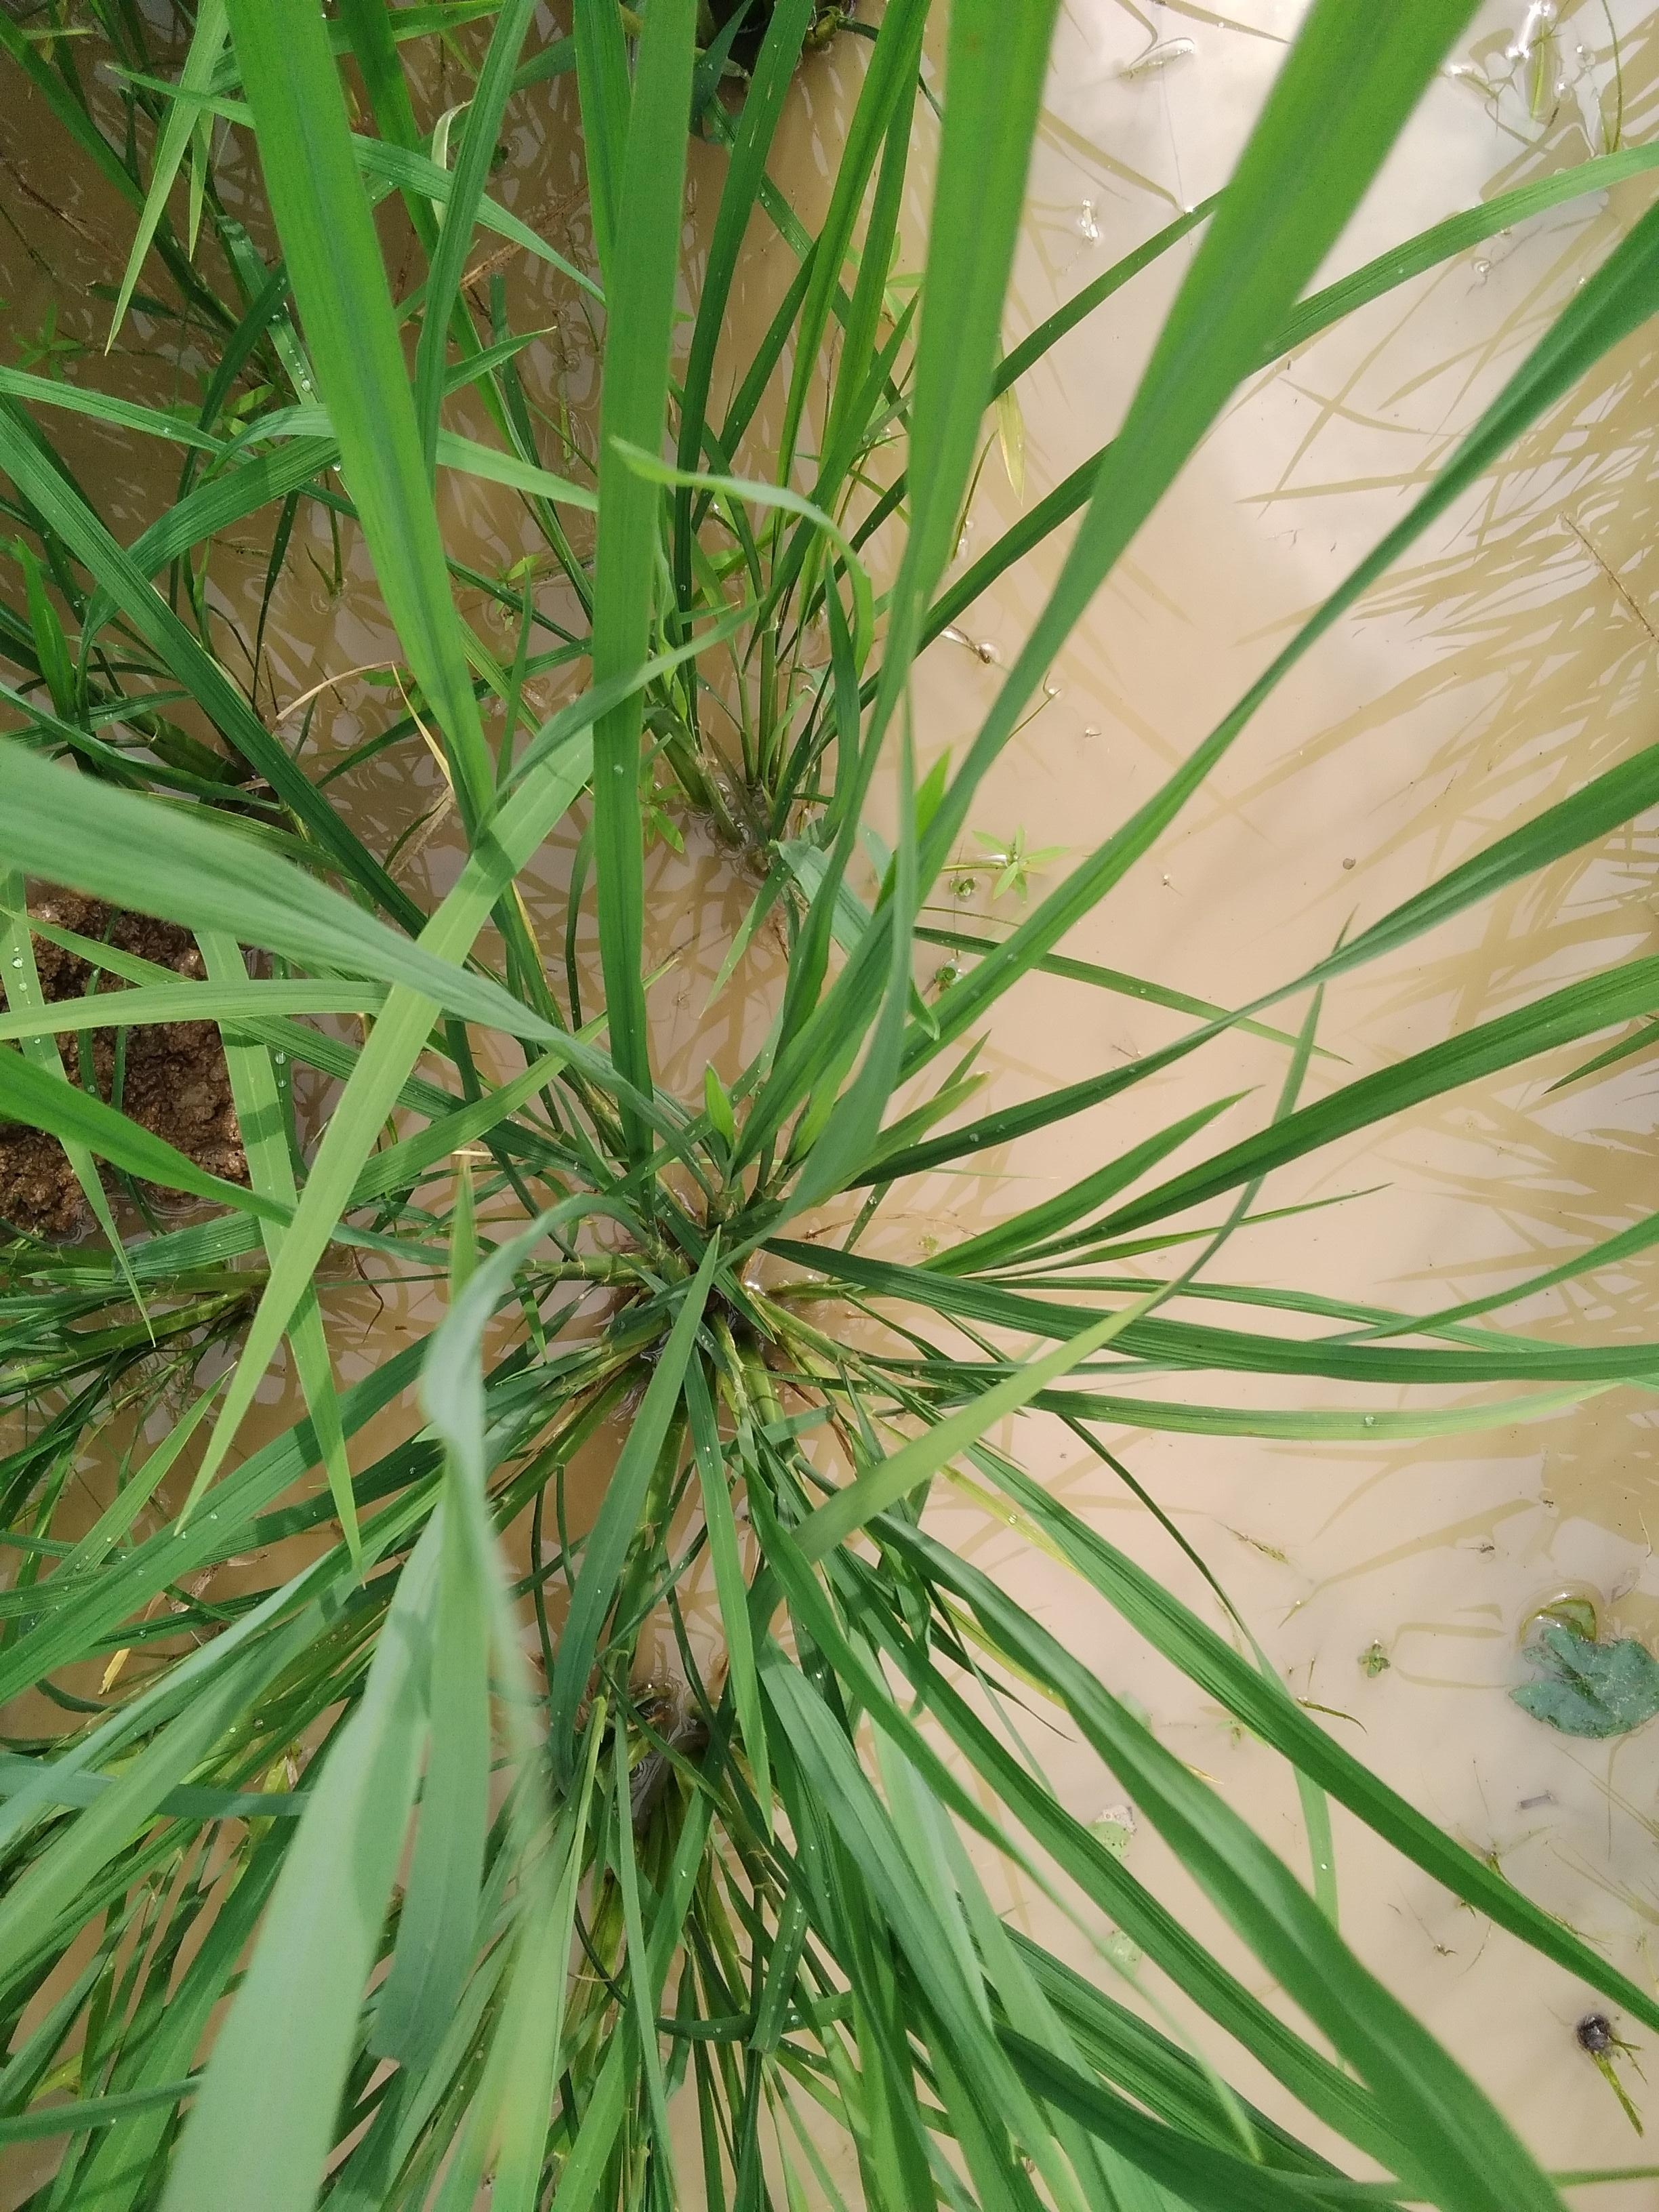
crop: rice
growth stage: vegetative
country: Nigeria
